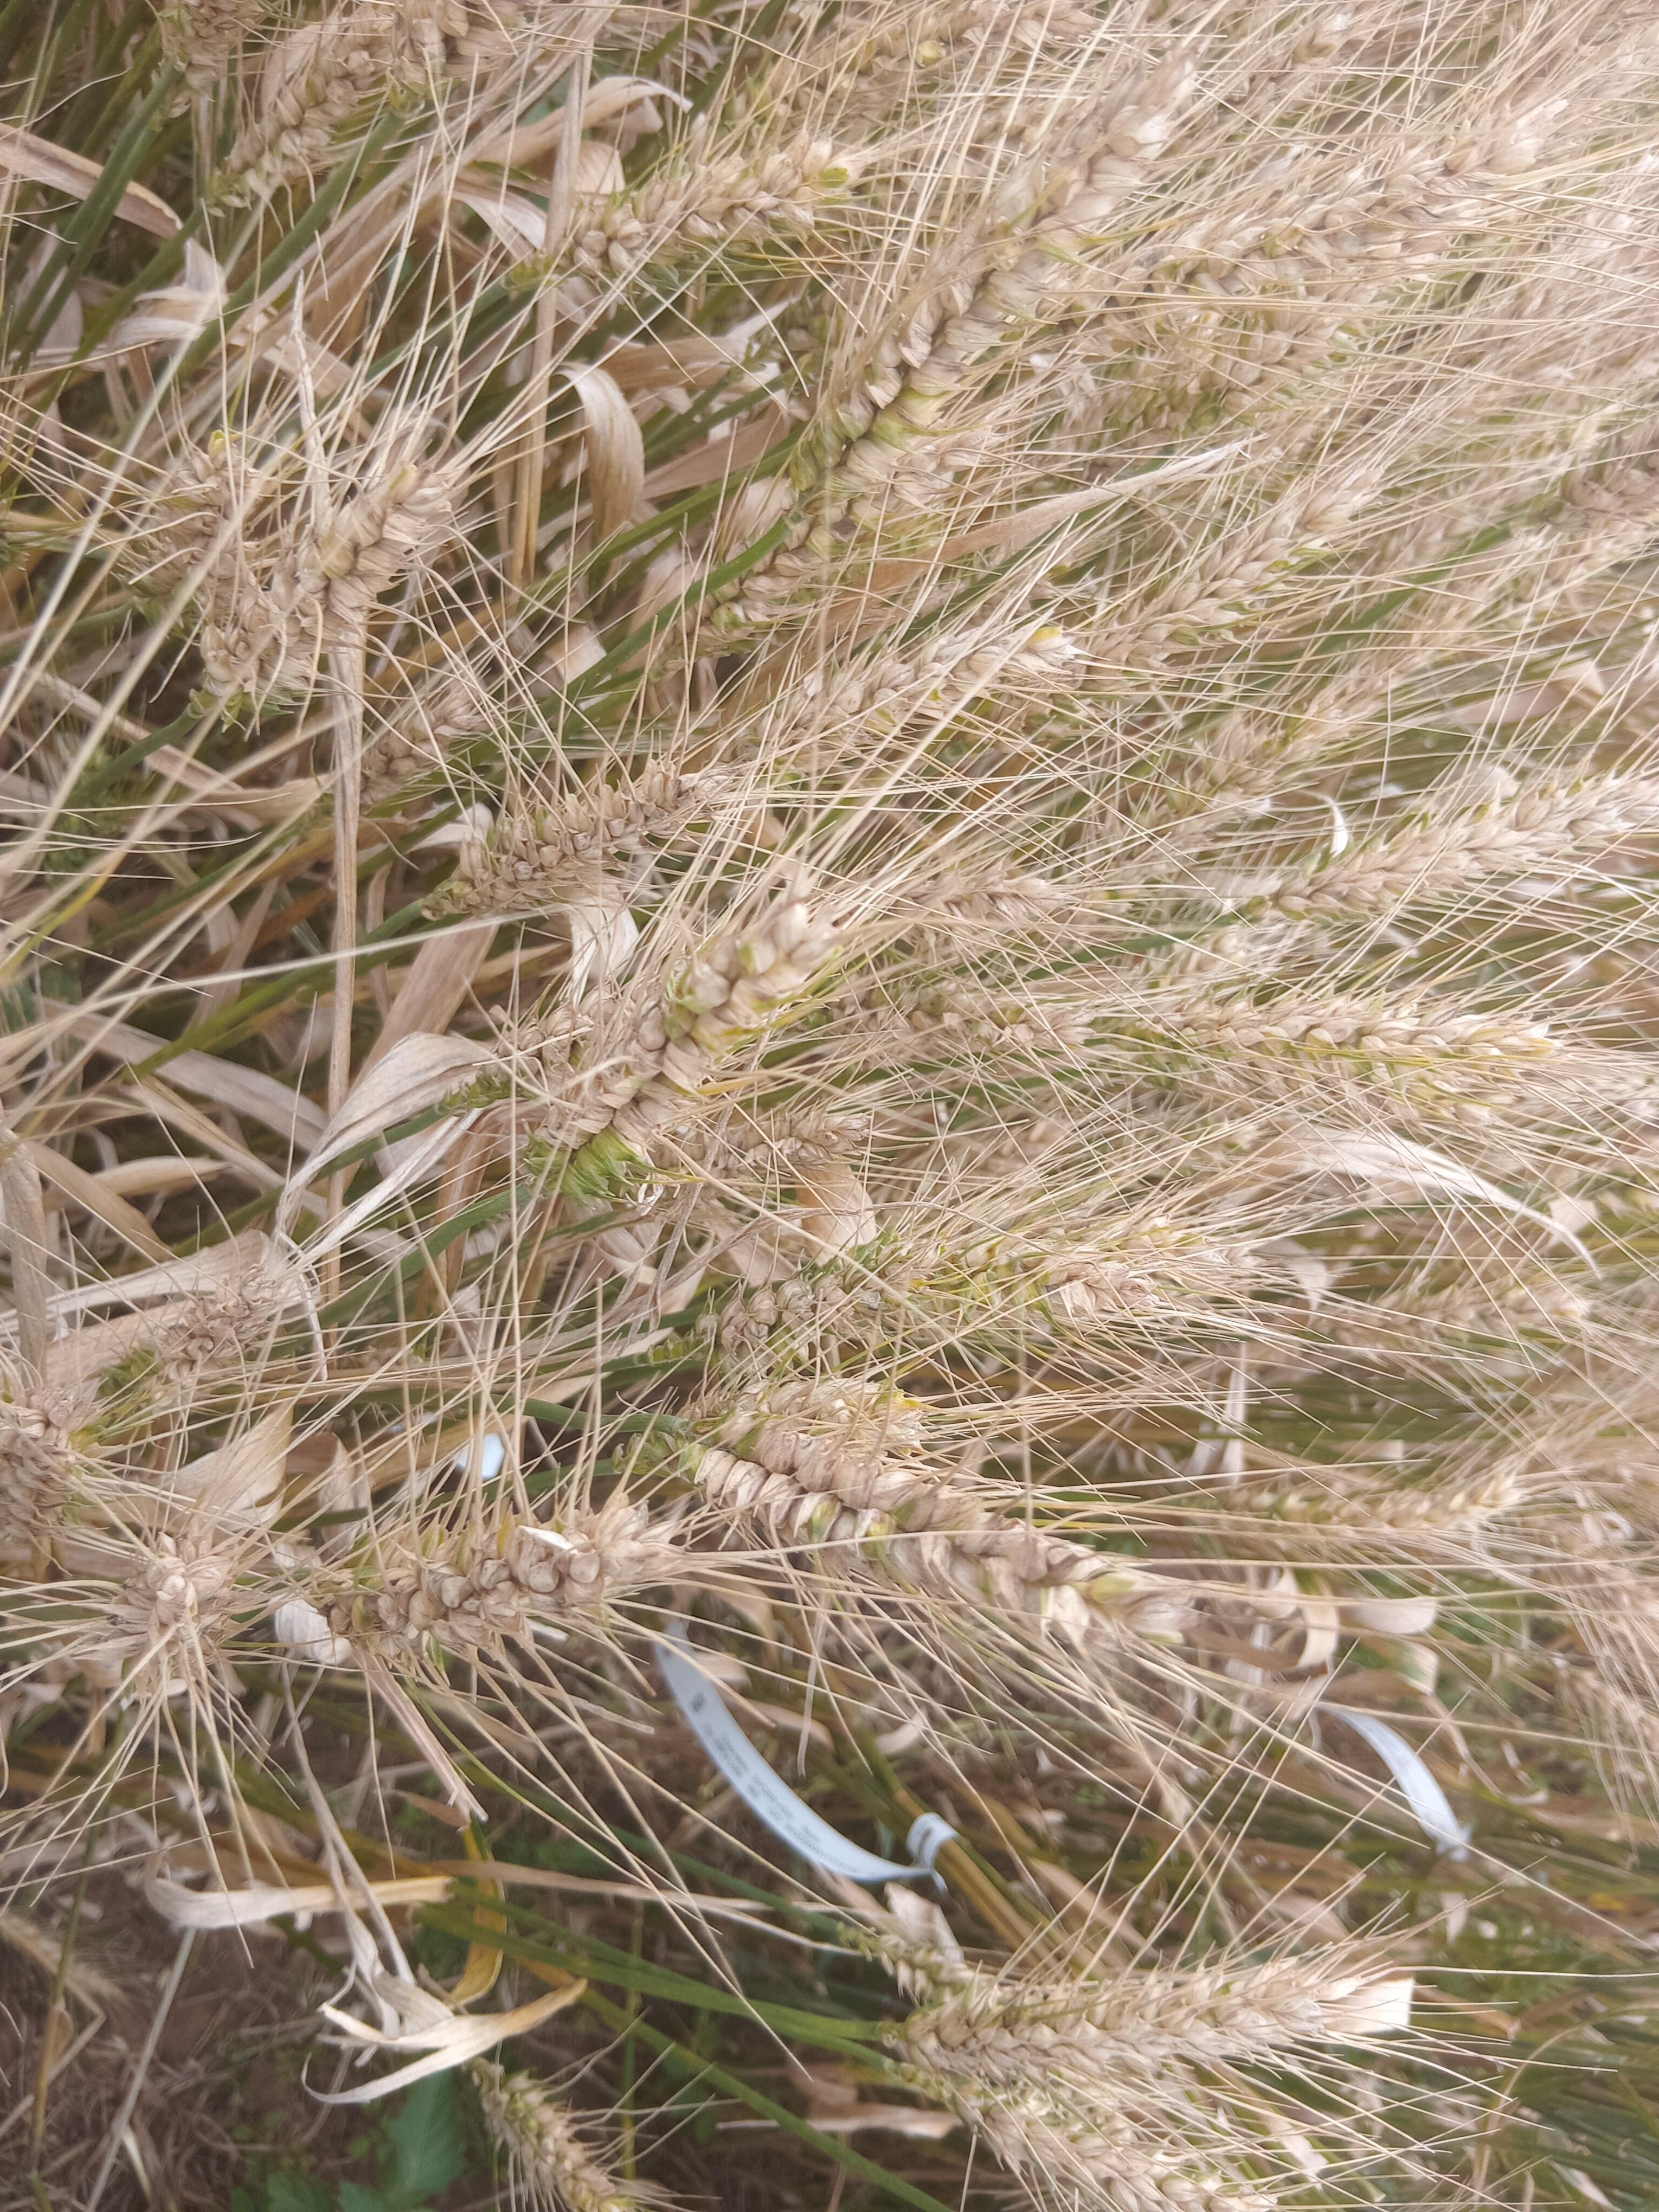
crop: wheat
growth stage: maturity
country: Kenya
